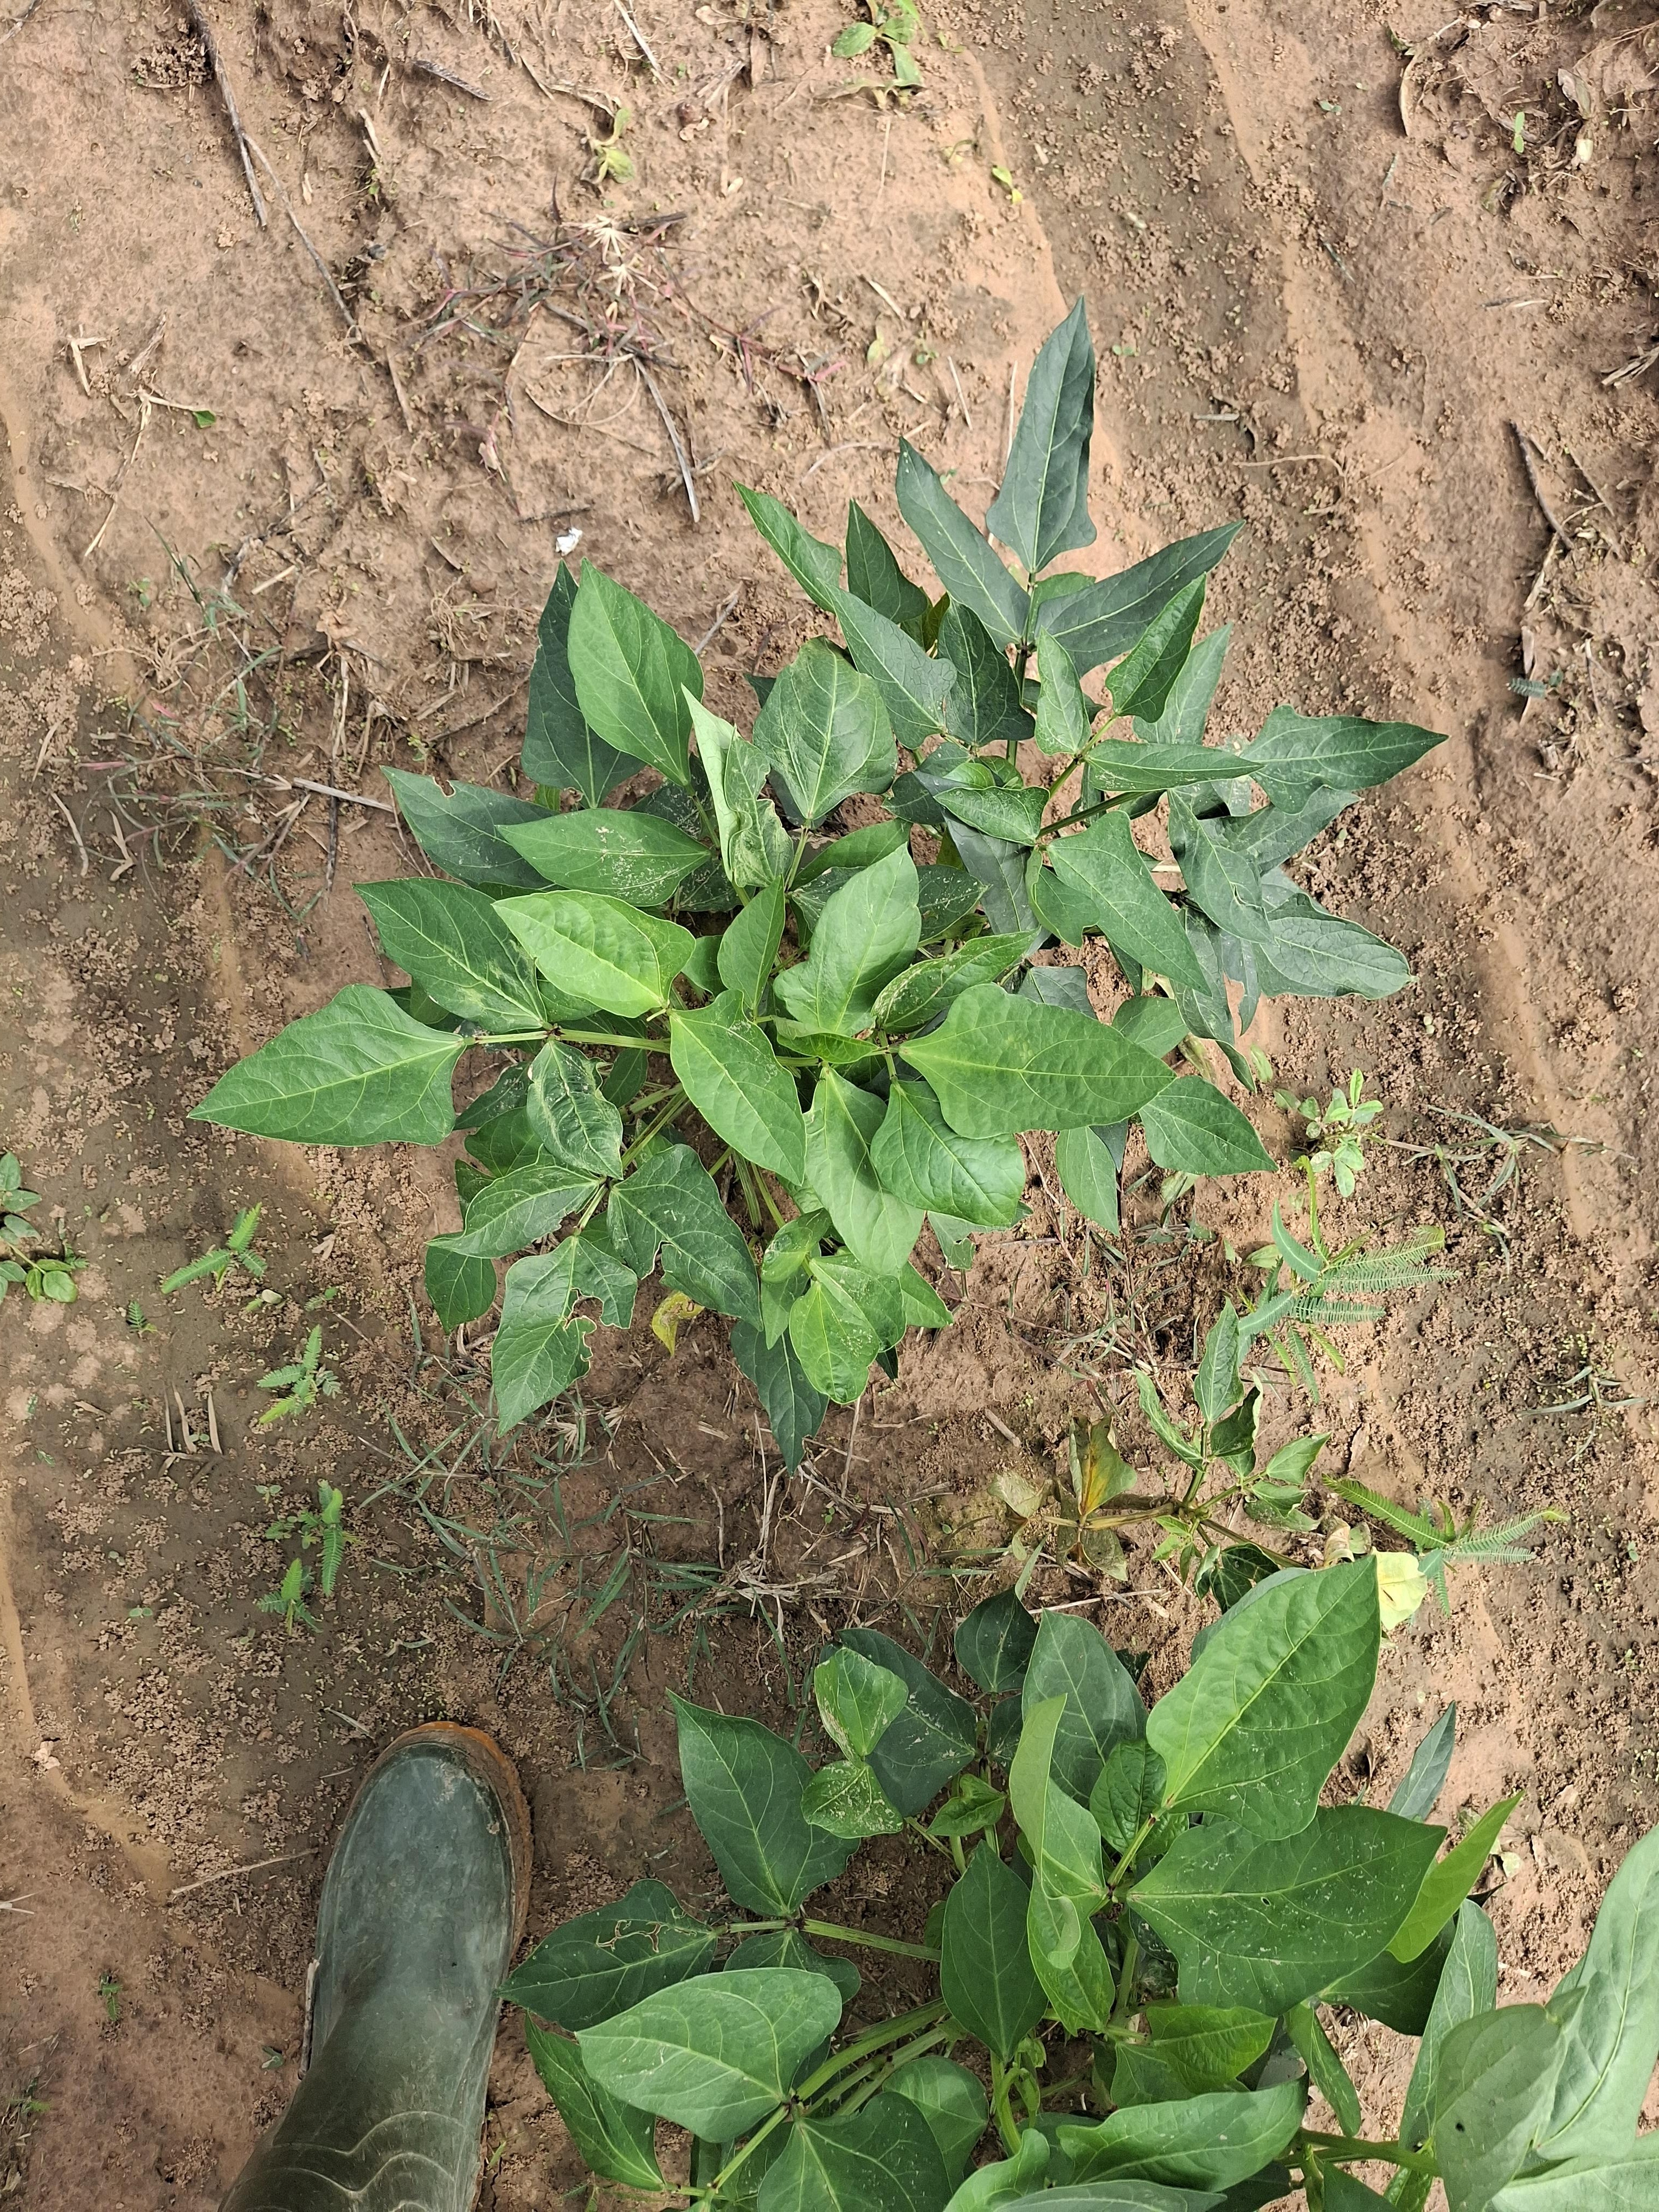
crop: cowpea
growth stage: vegetative
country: Nigeria
